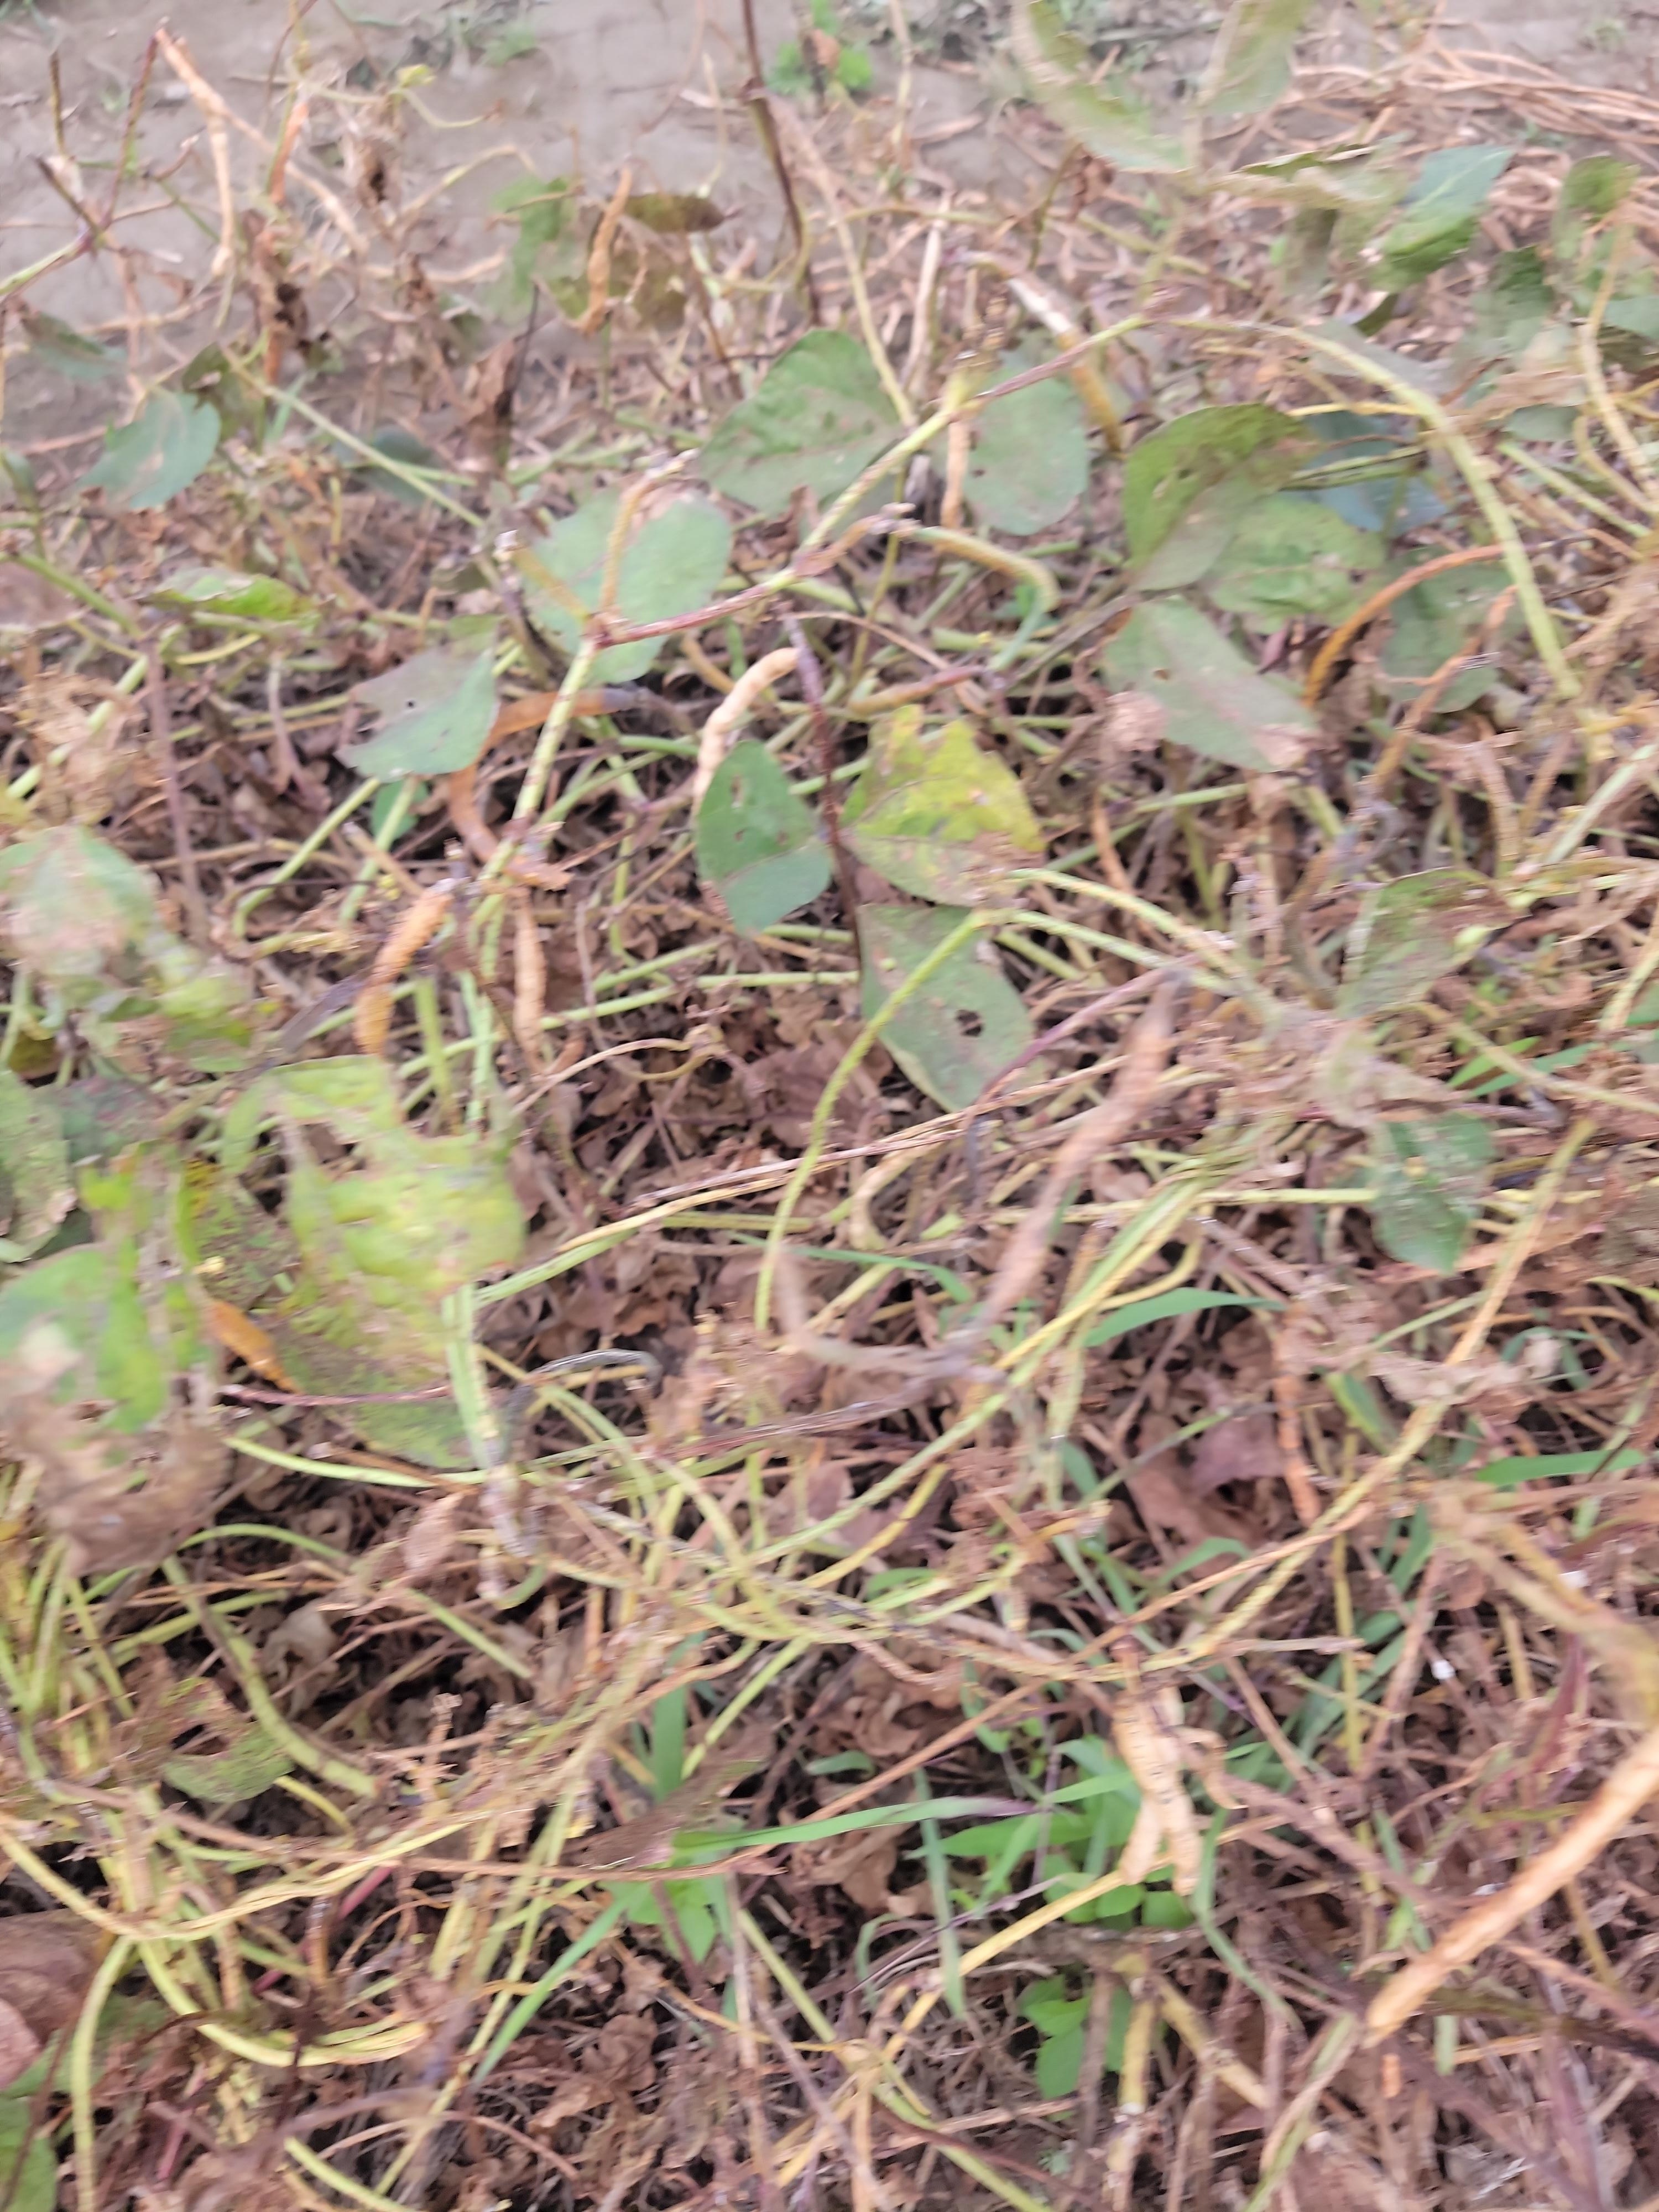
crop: cowpea
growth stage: development pod
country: Tanzania
